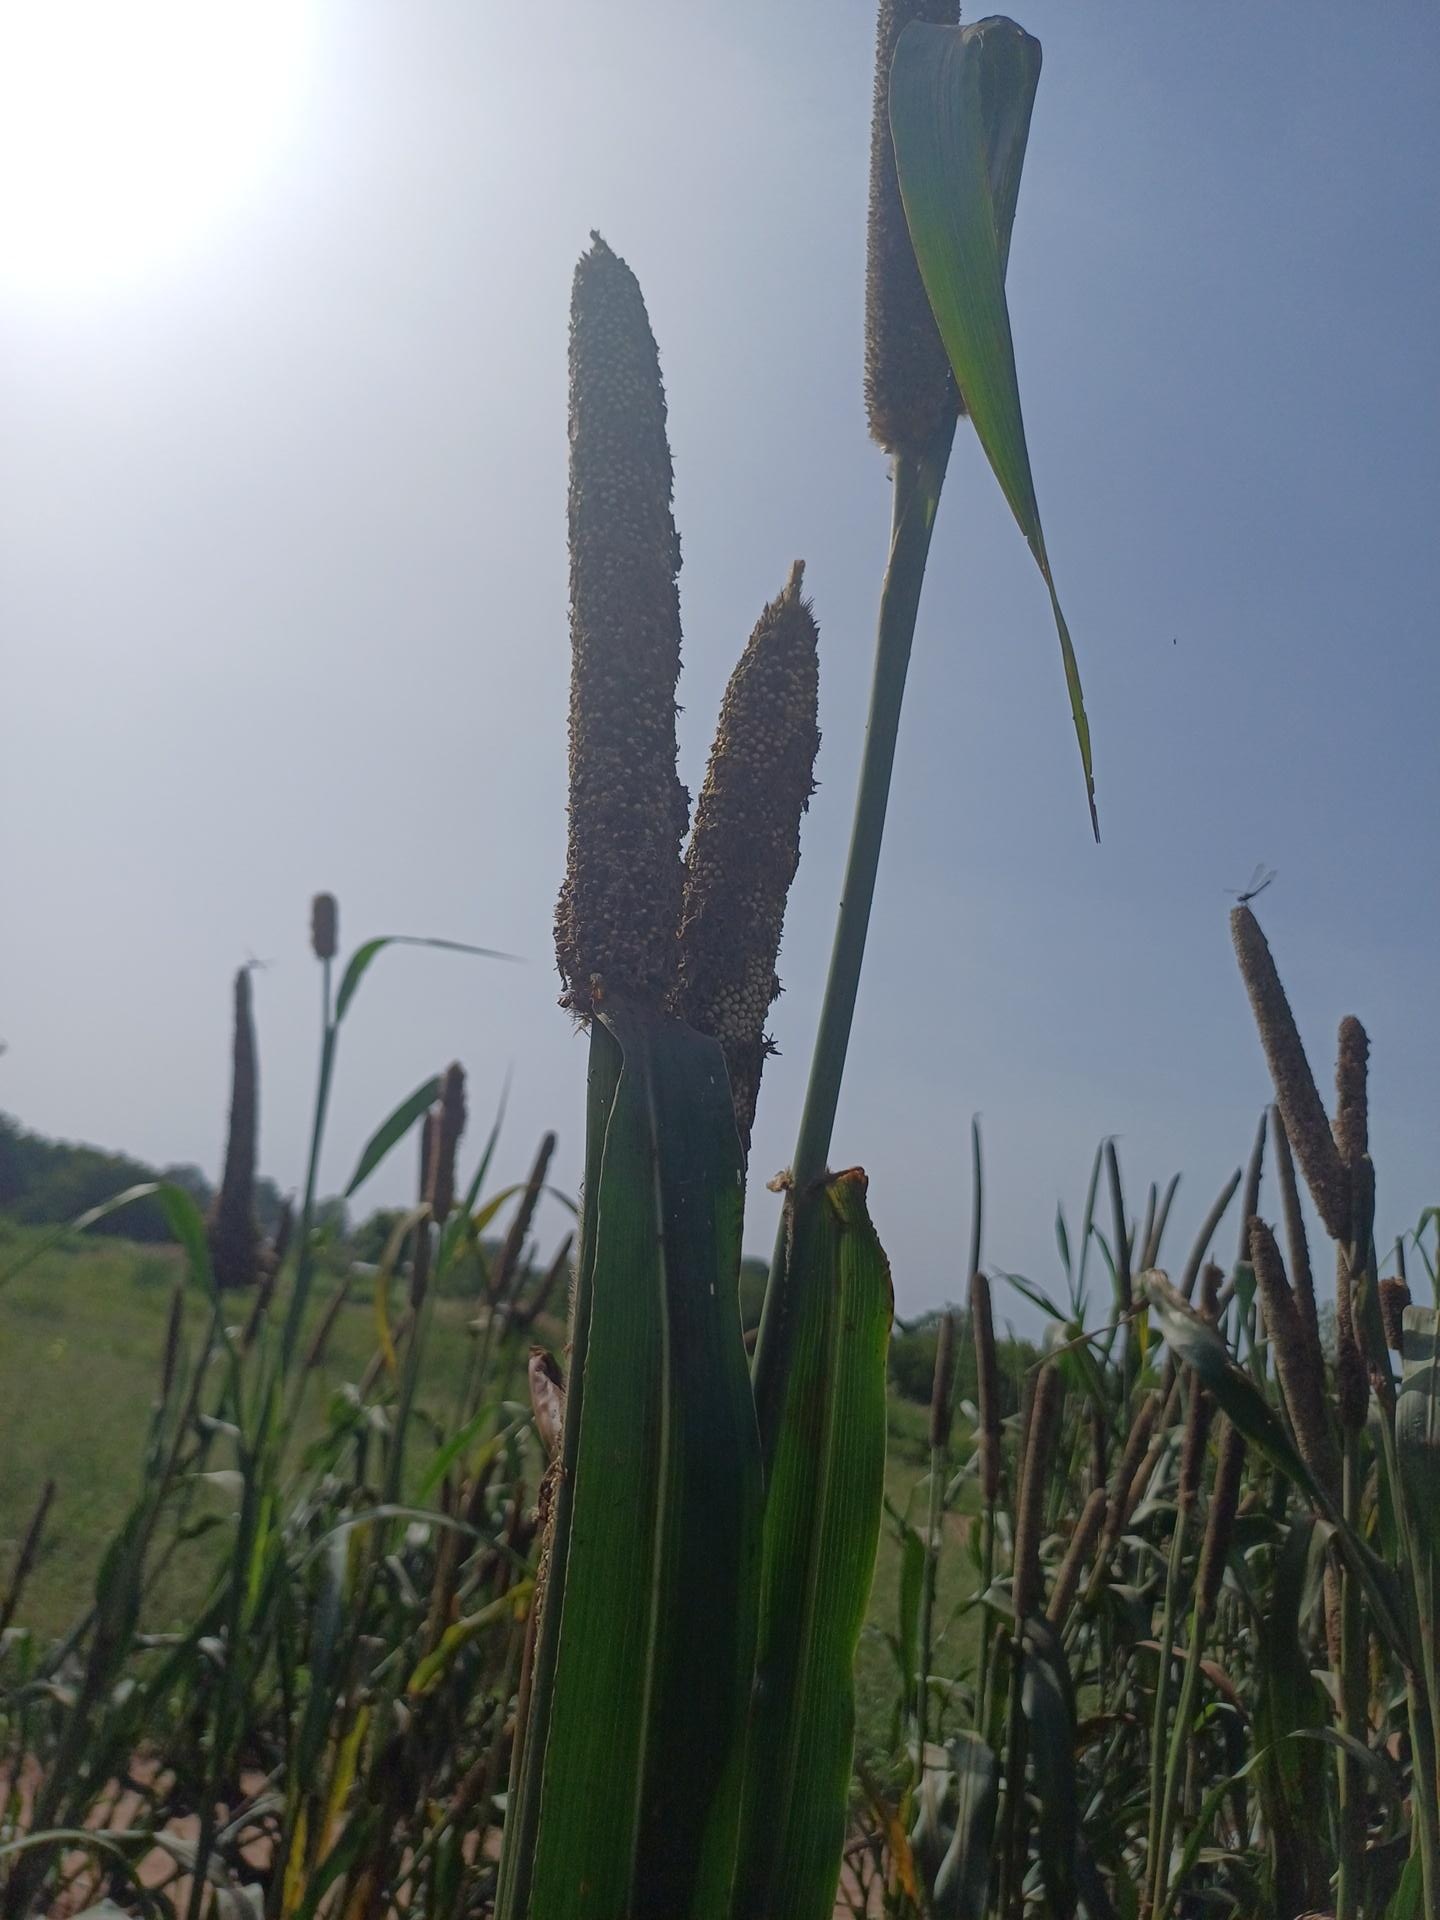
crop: pearl millet
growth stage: filling grain
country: Senegal
